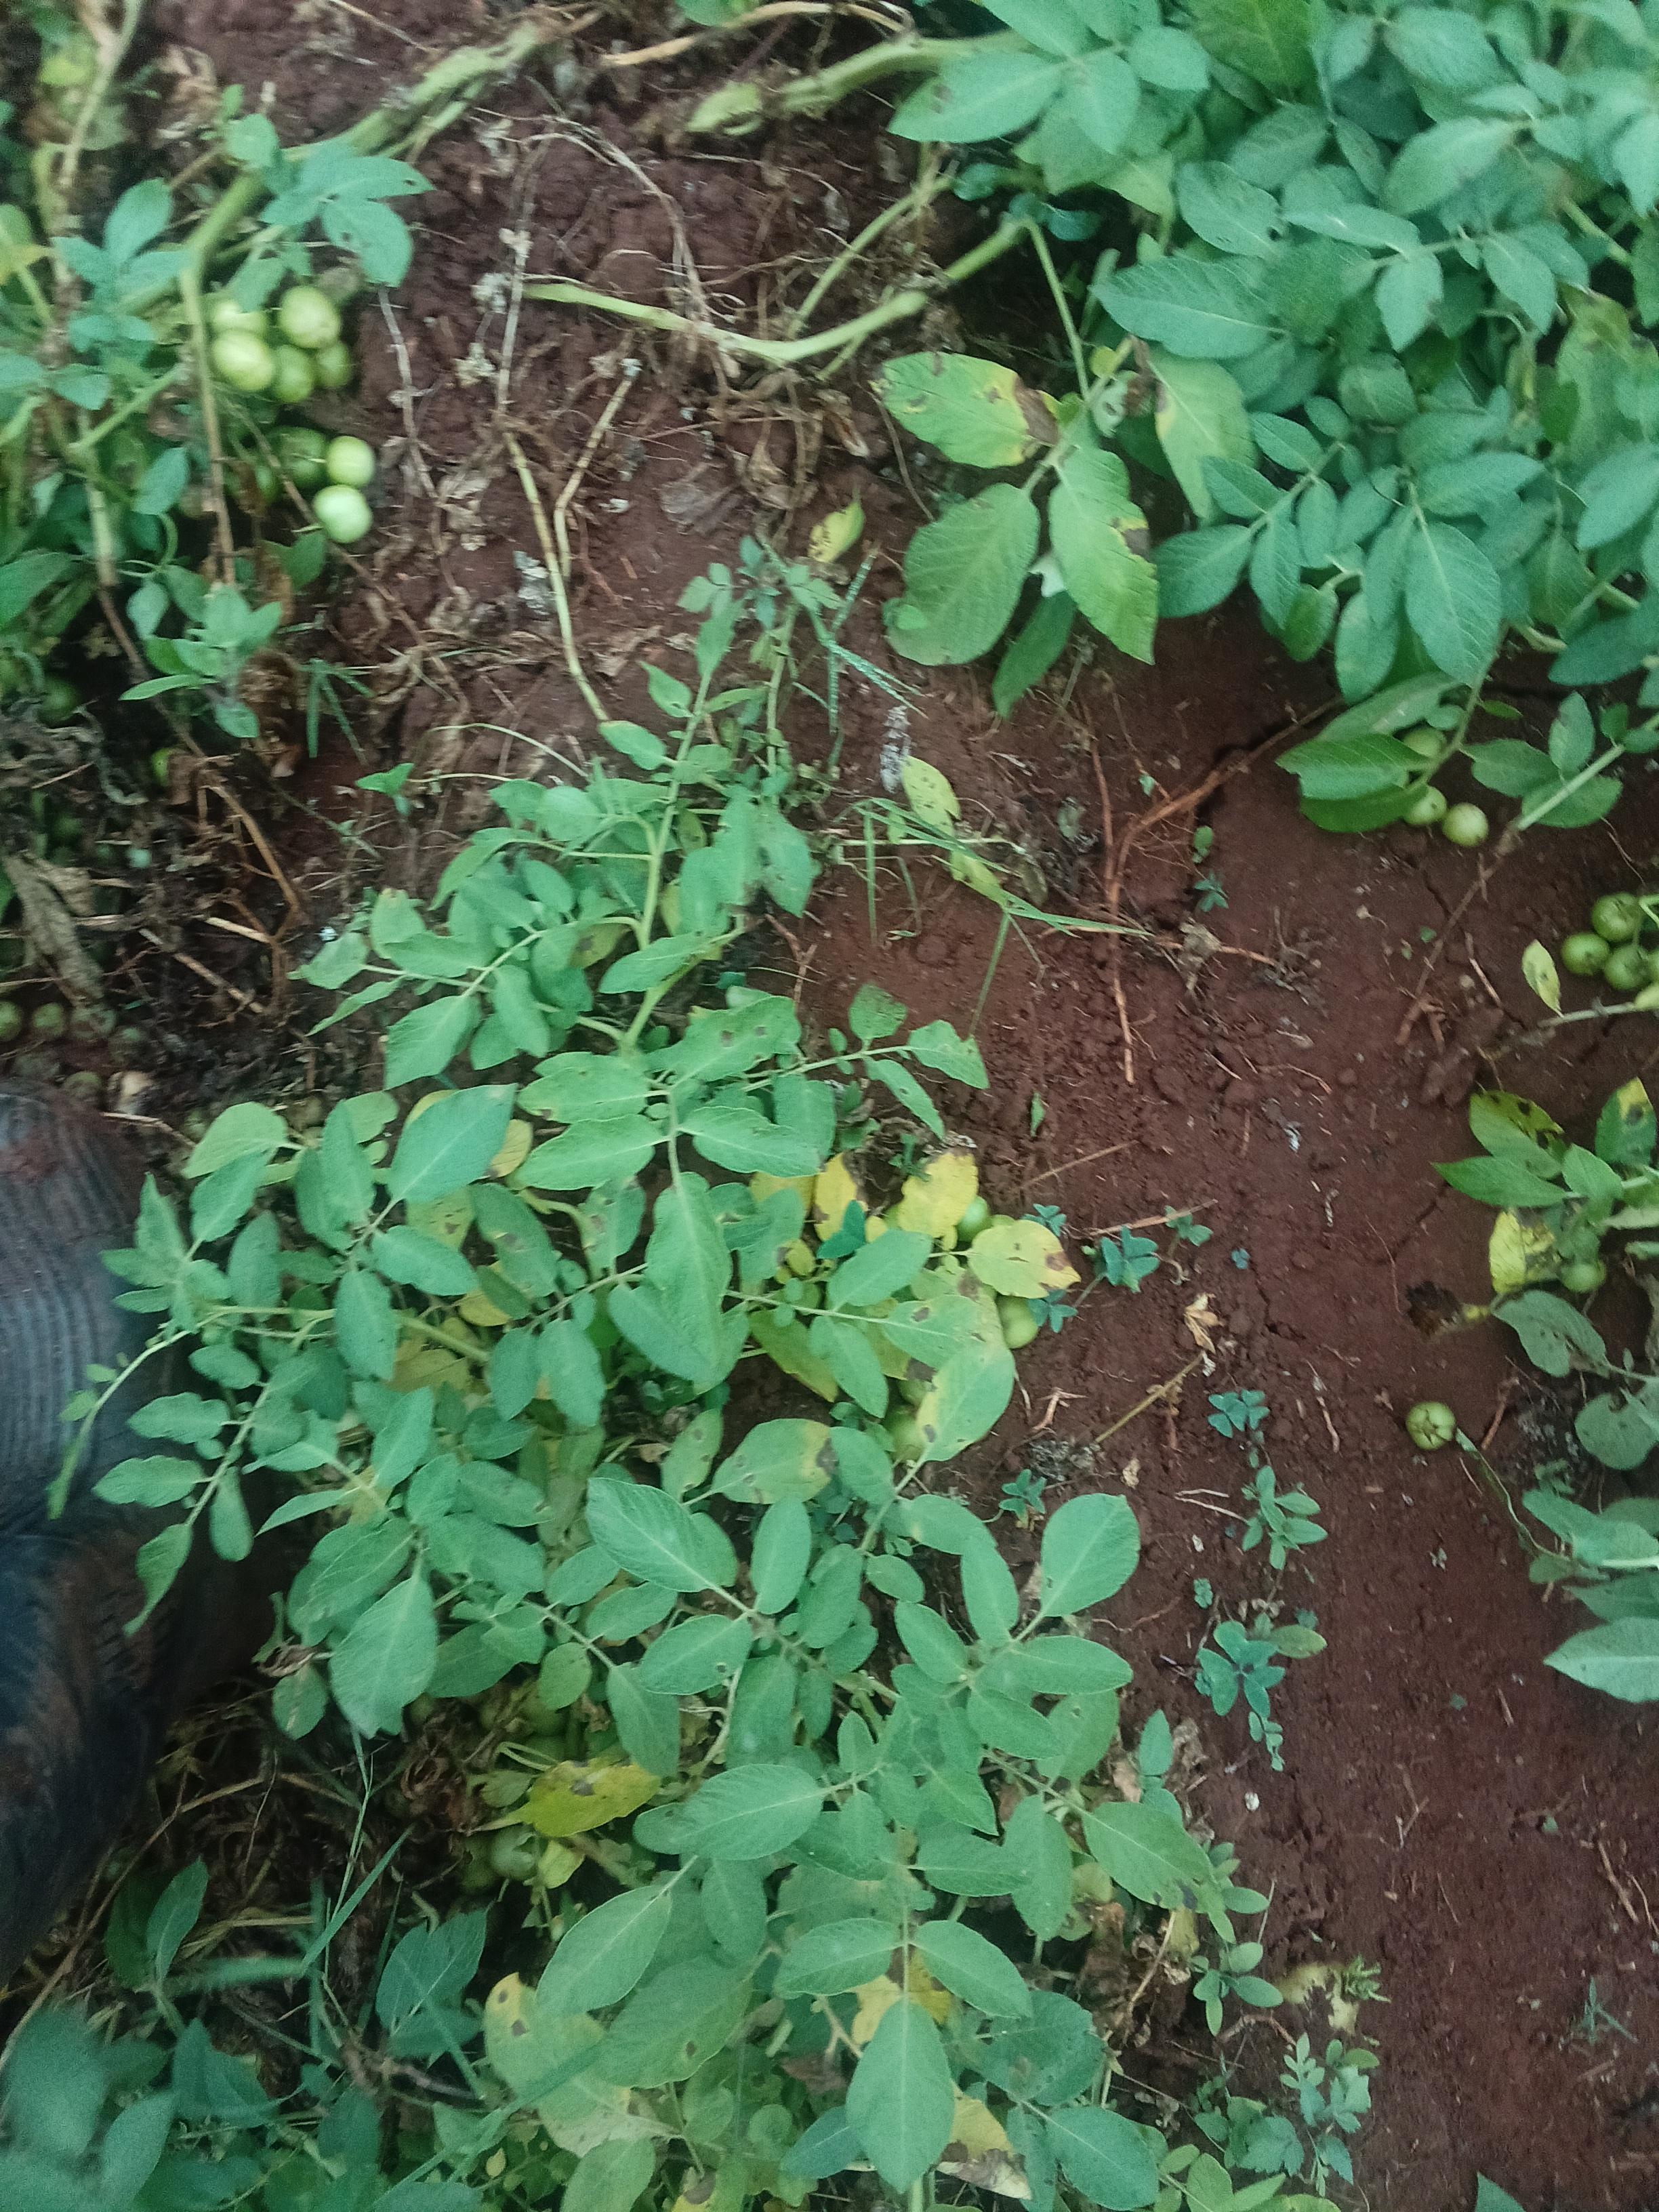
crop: potato
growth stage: harvest maturity
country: Kenya
